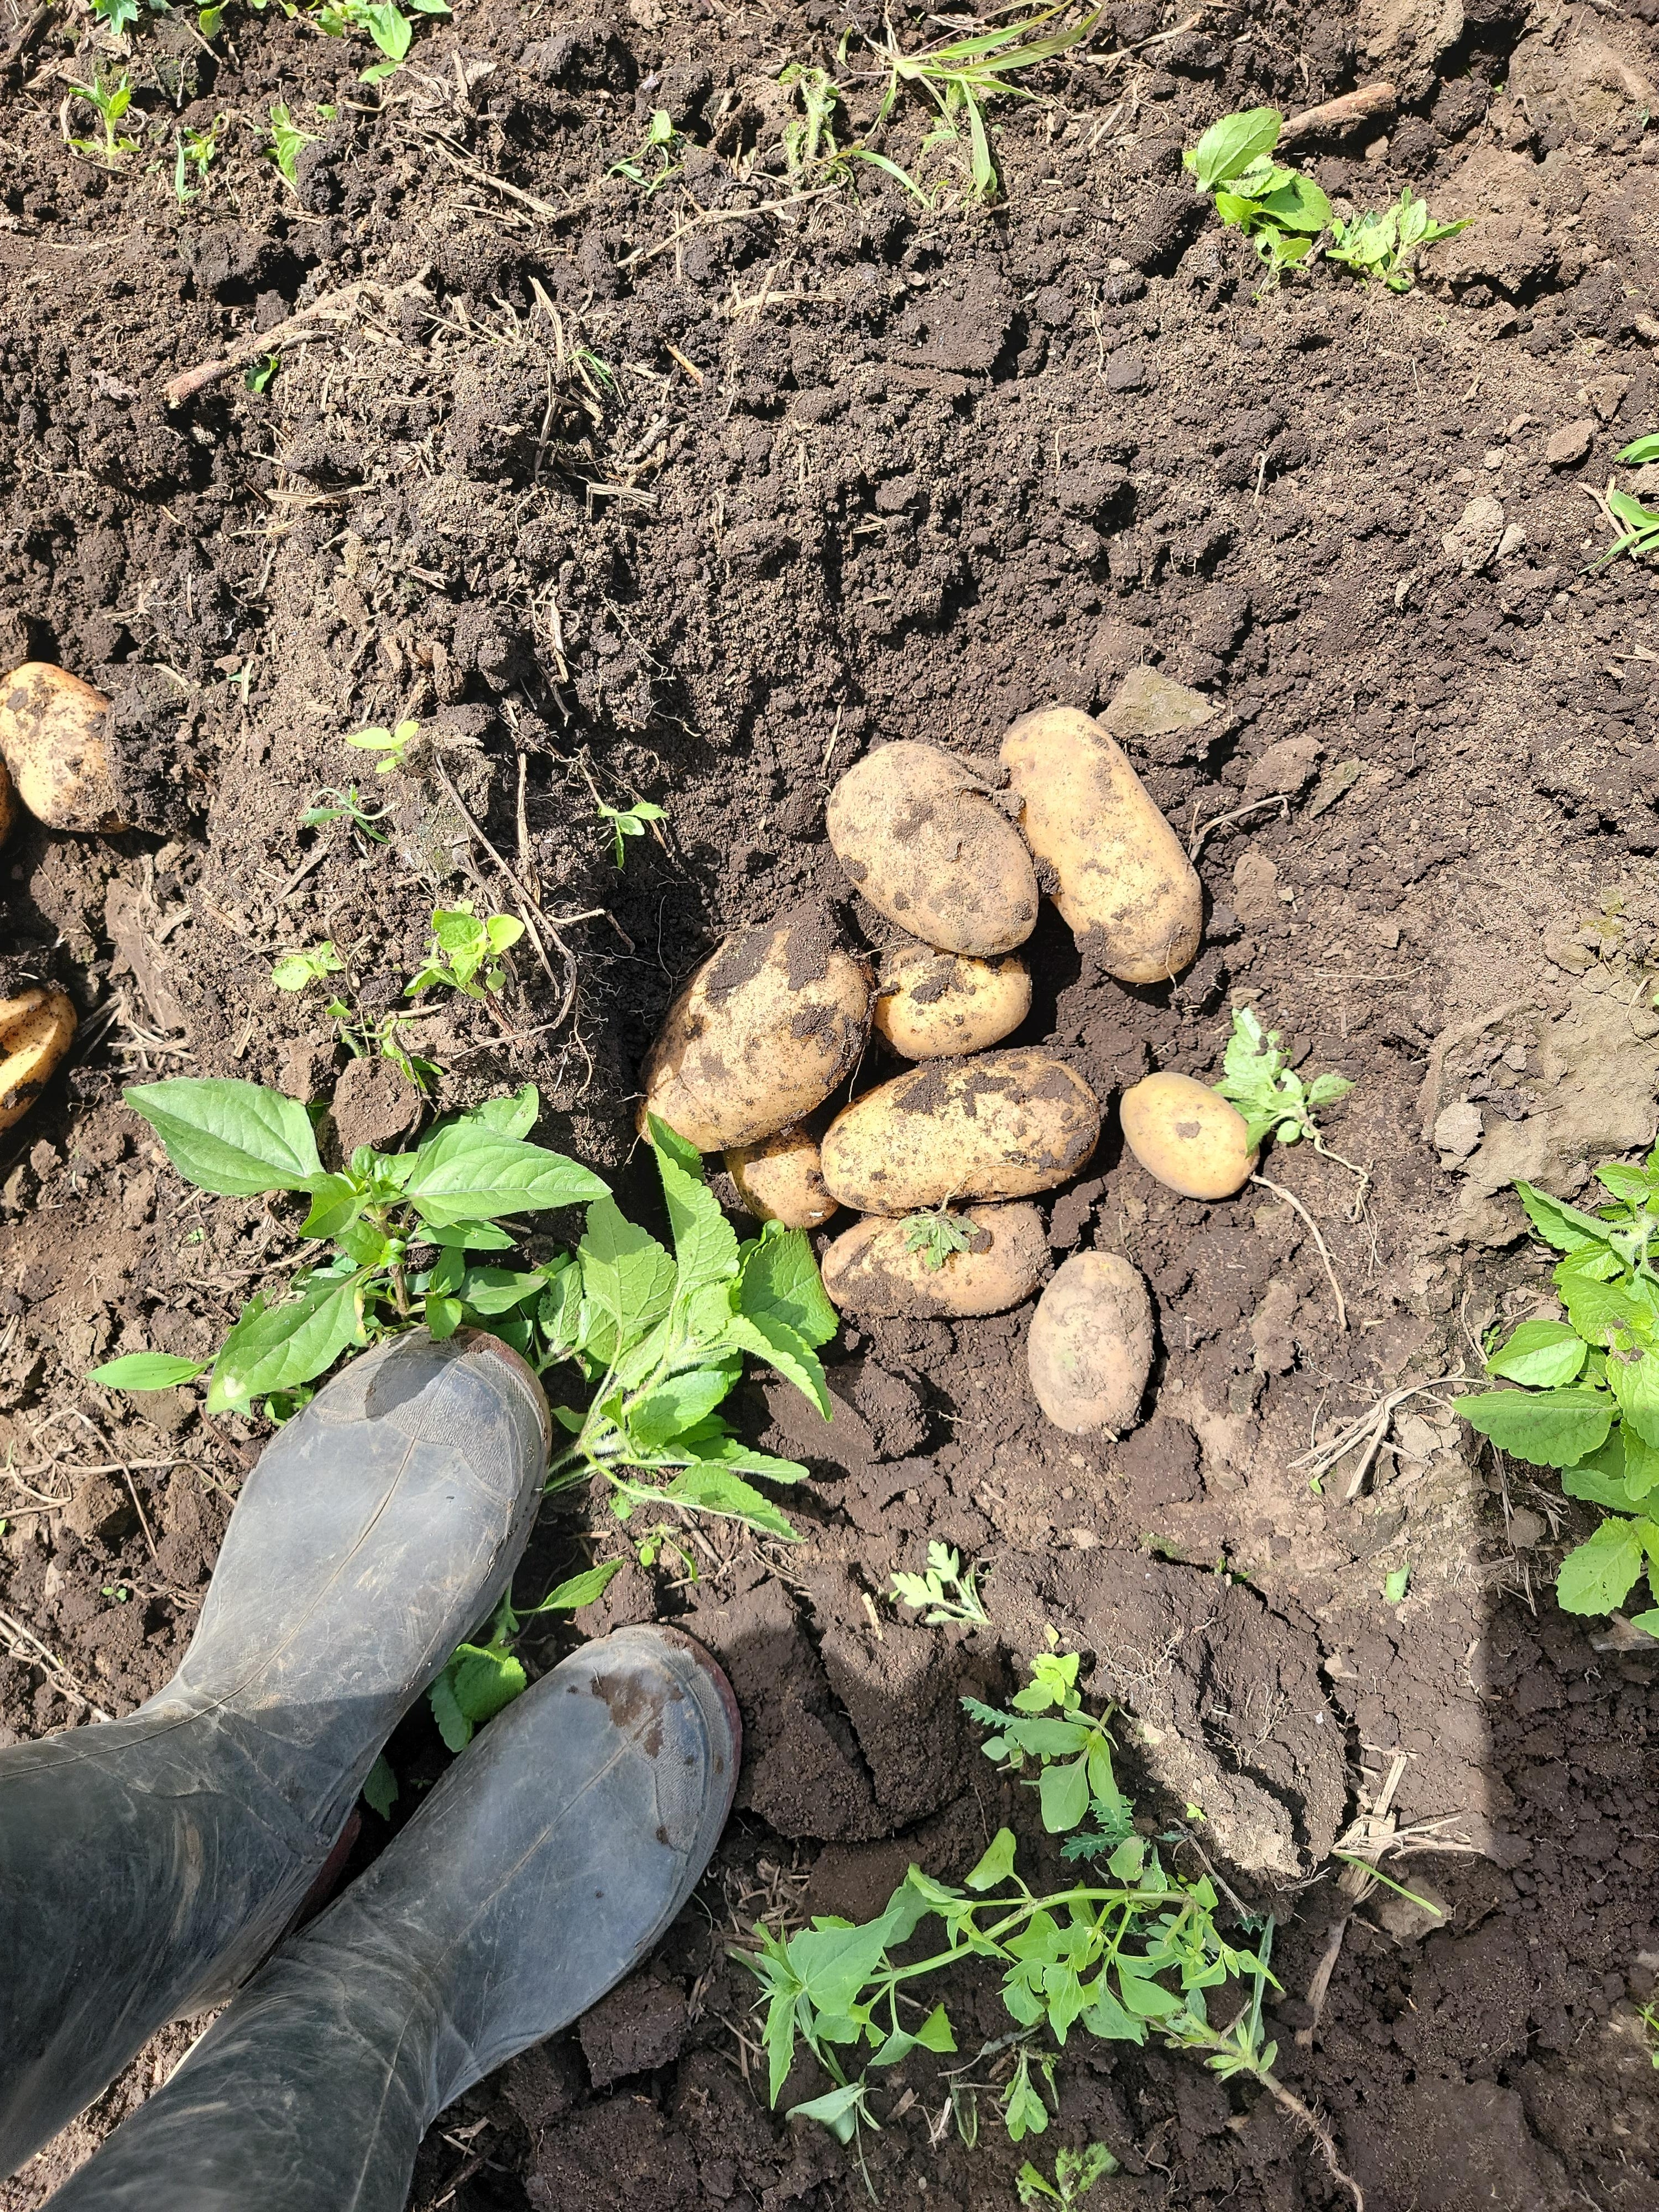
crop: potato
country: Tanzania
